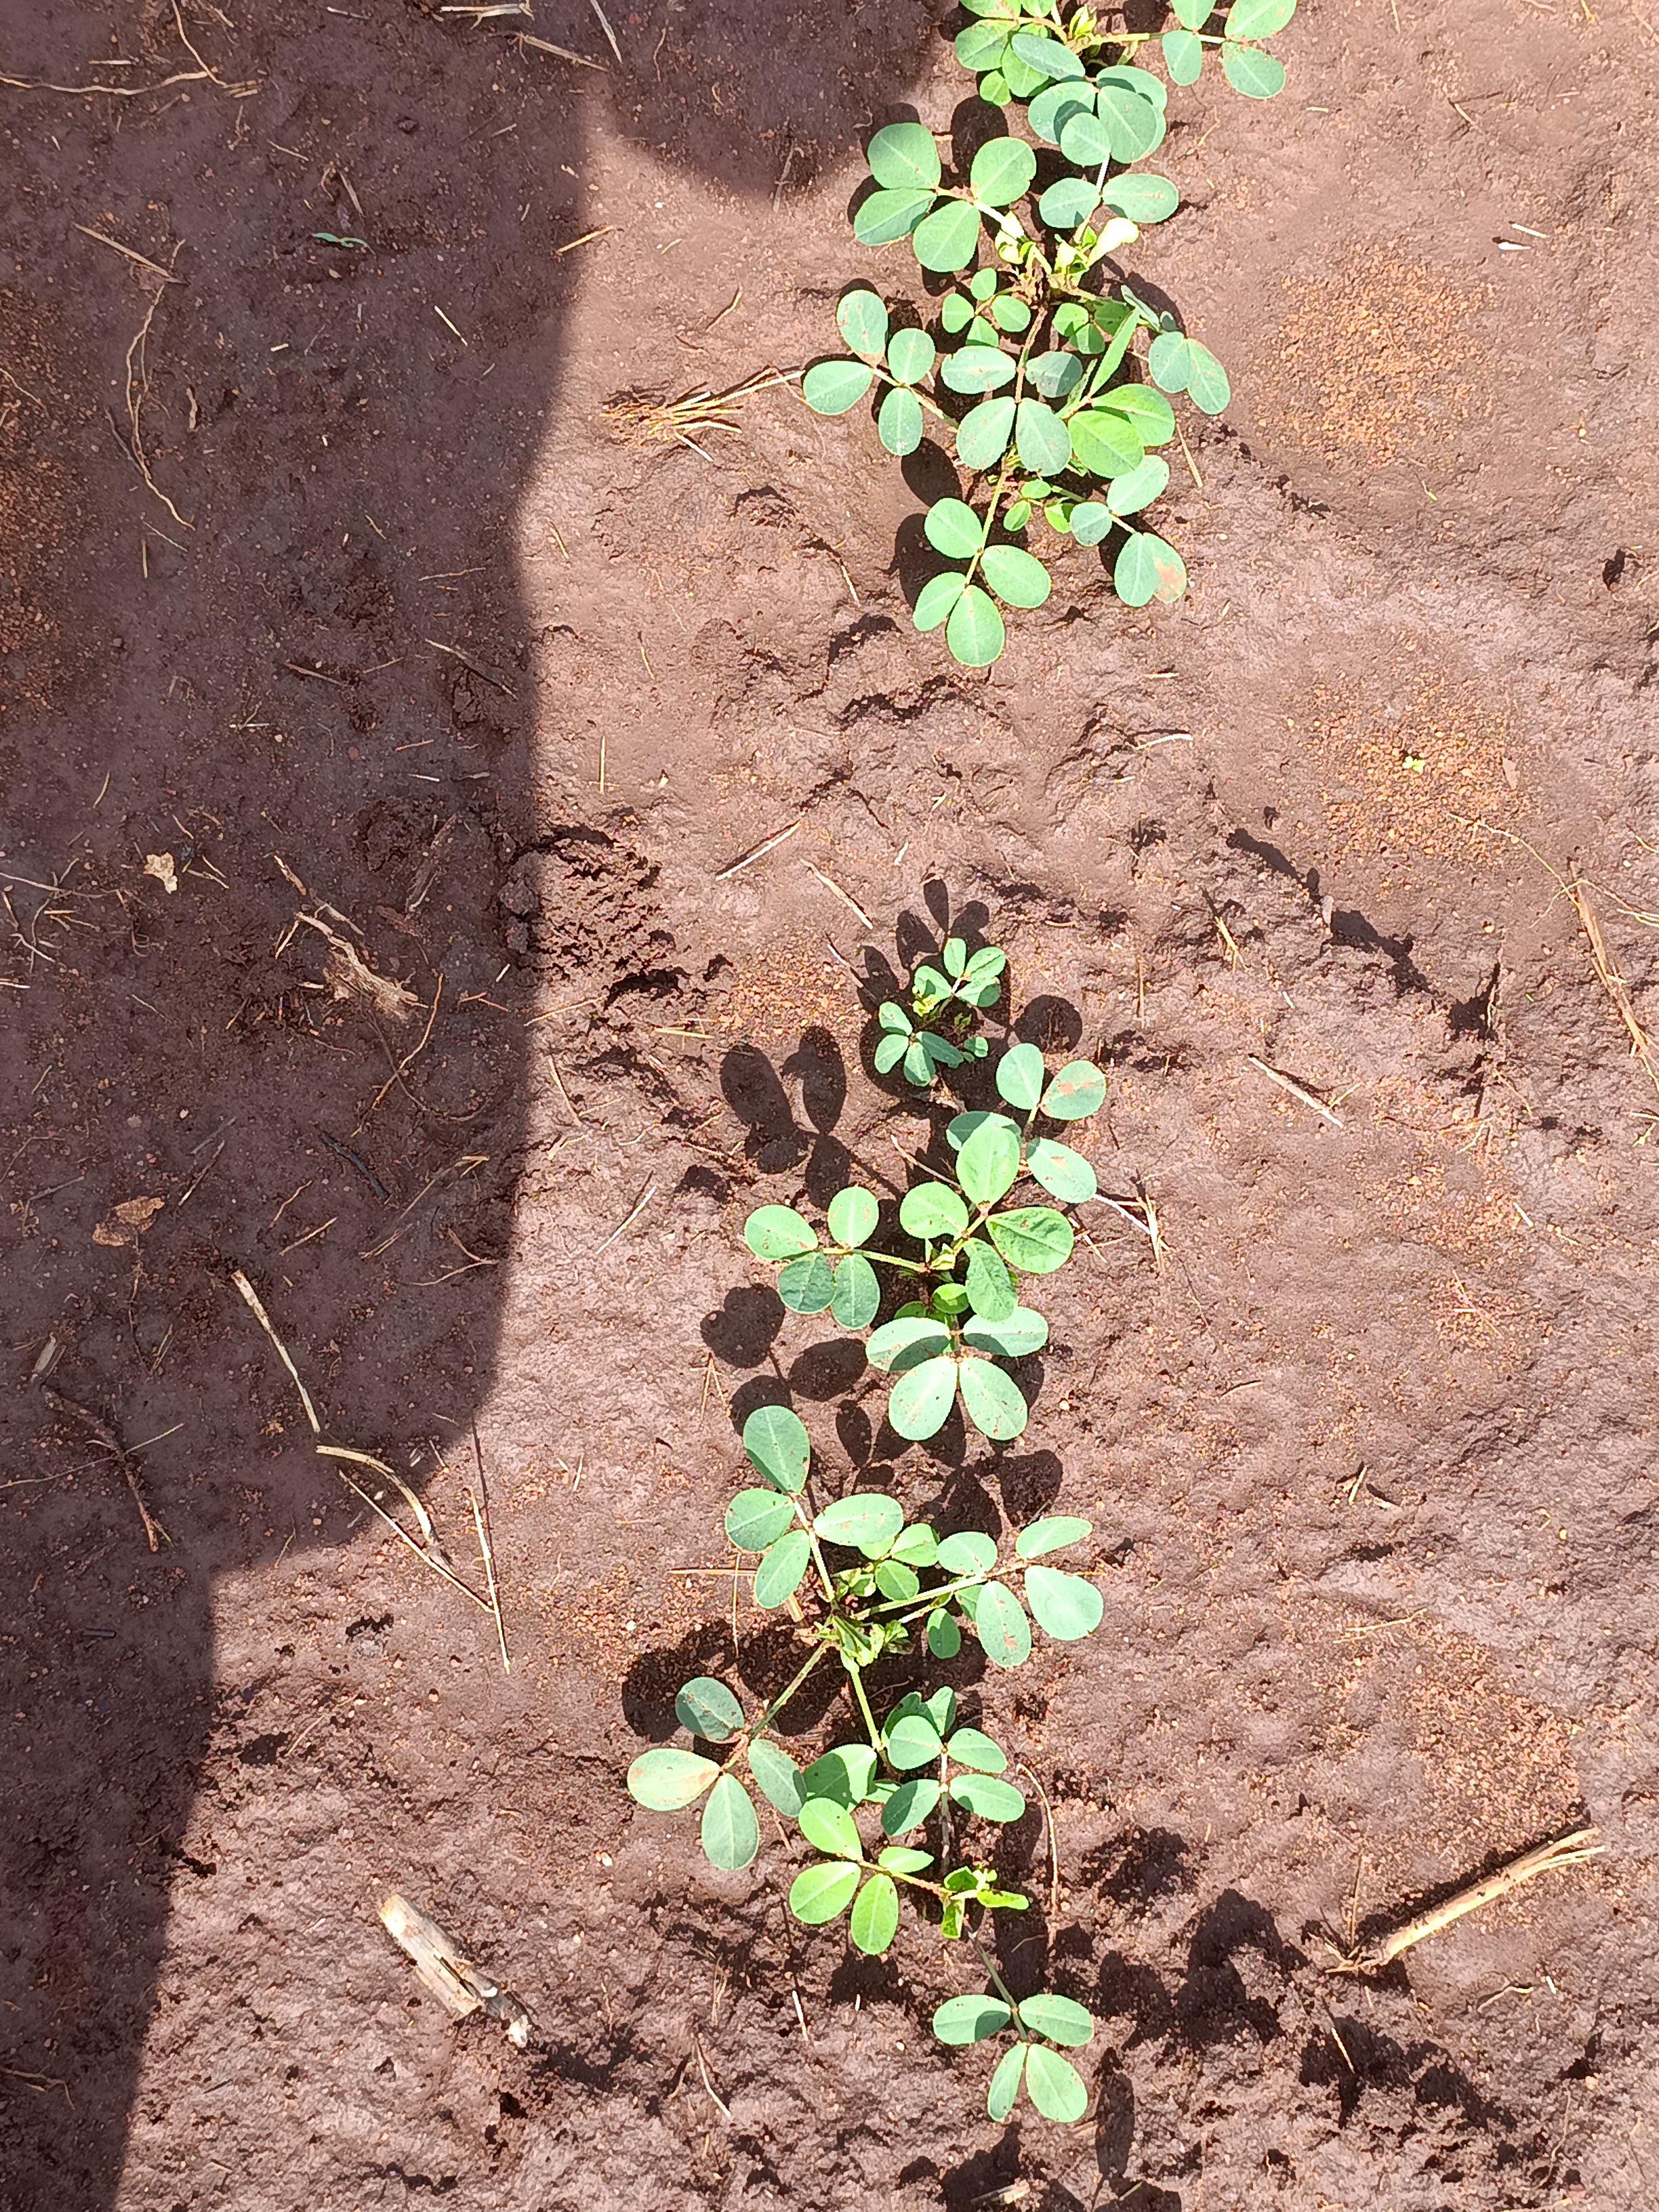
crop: groundnut
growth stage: vegetative
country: Kenya
